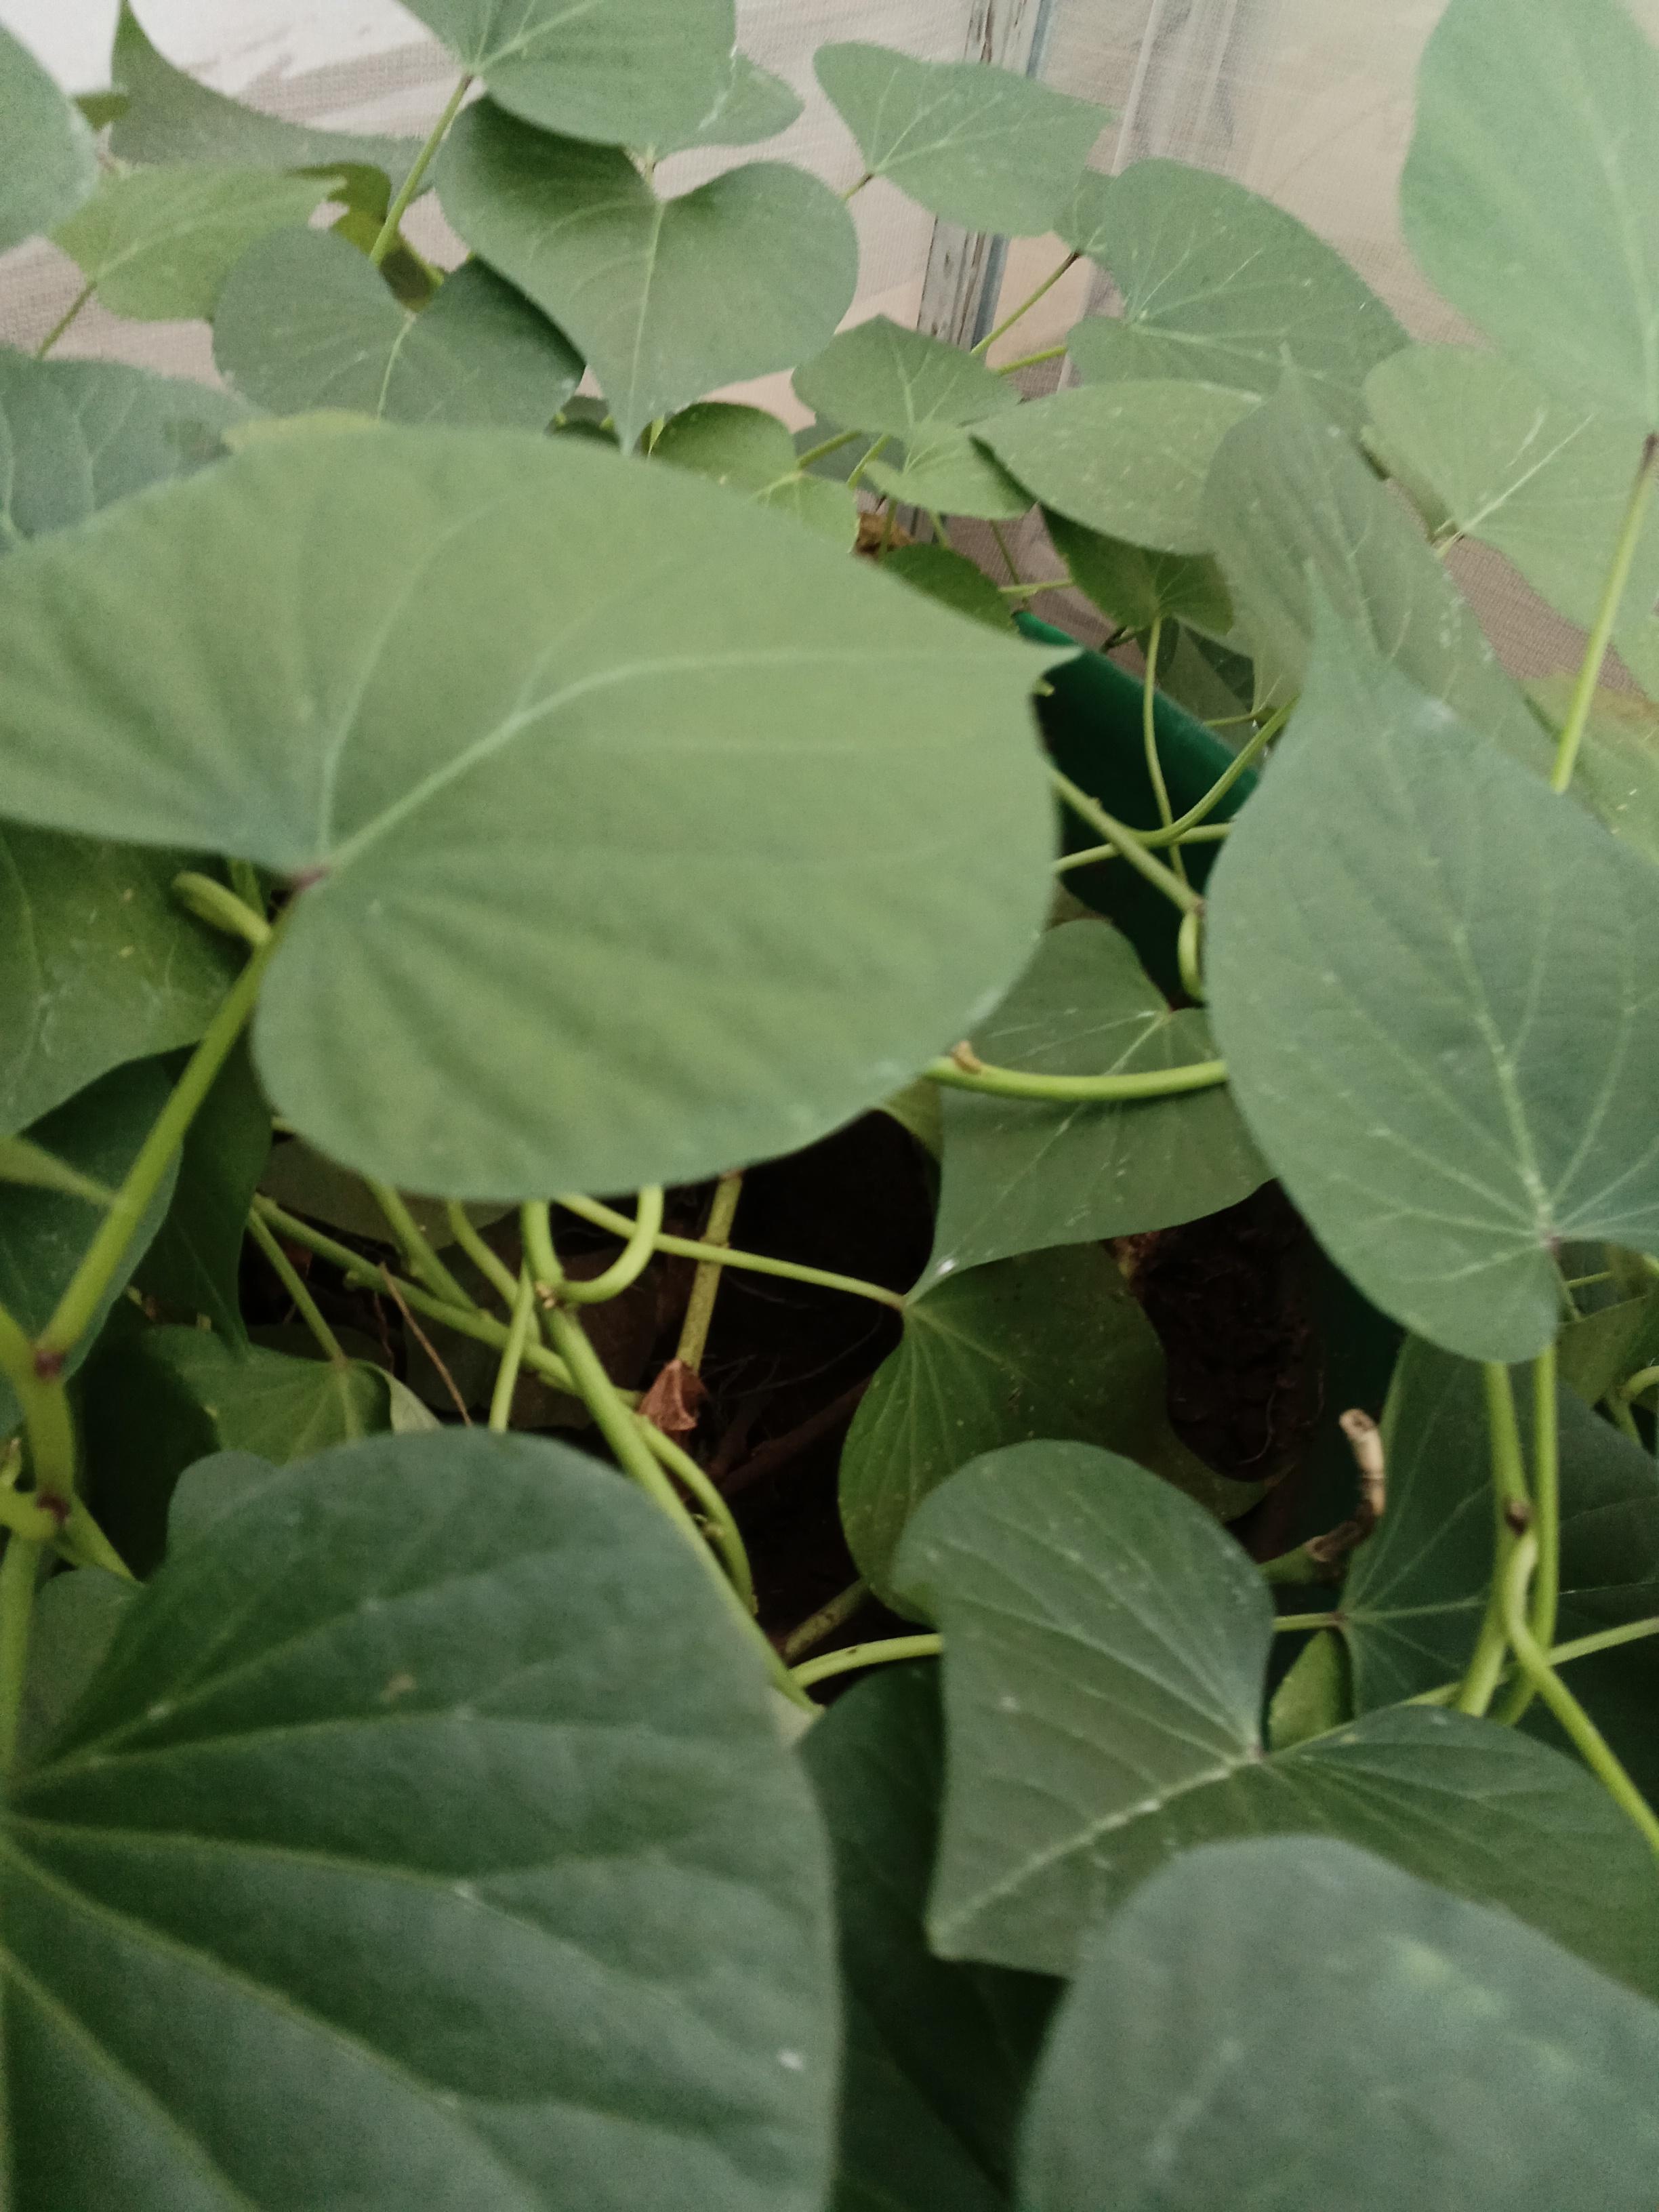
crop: sweet potato
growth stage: vegetative
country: Kenya
